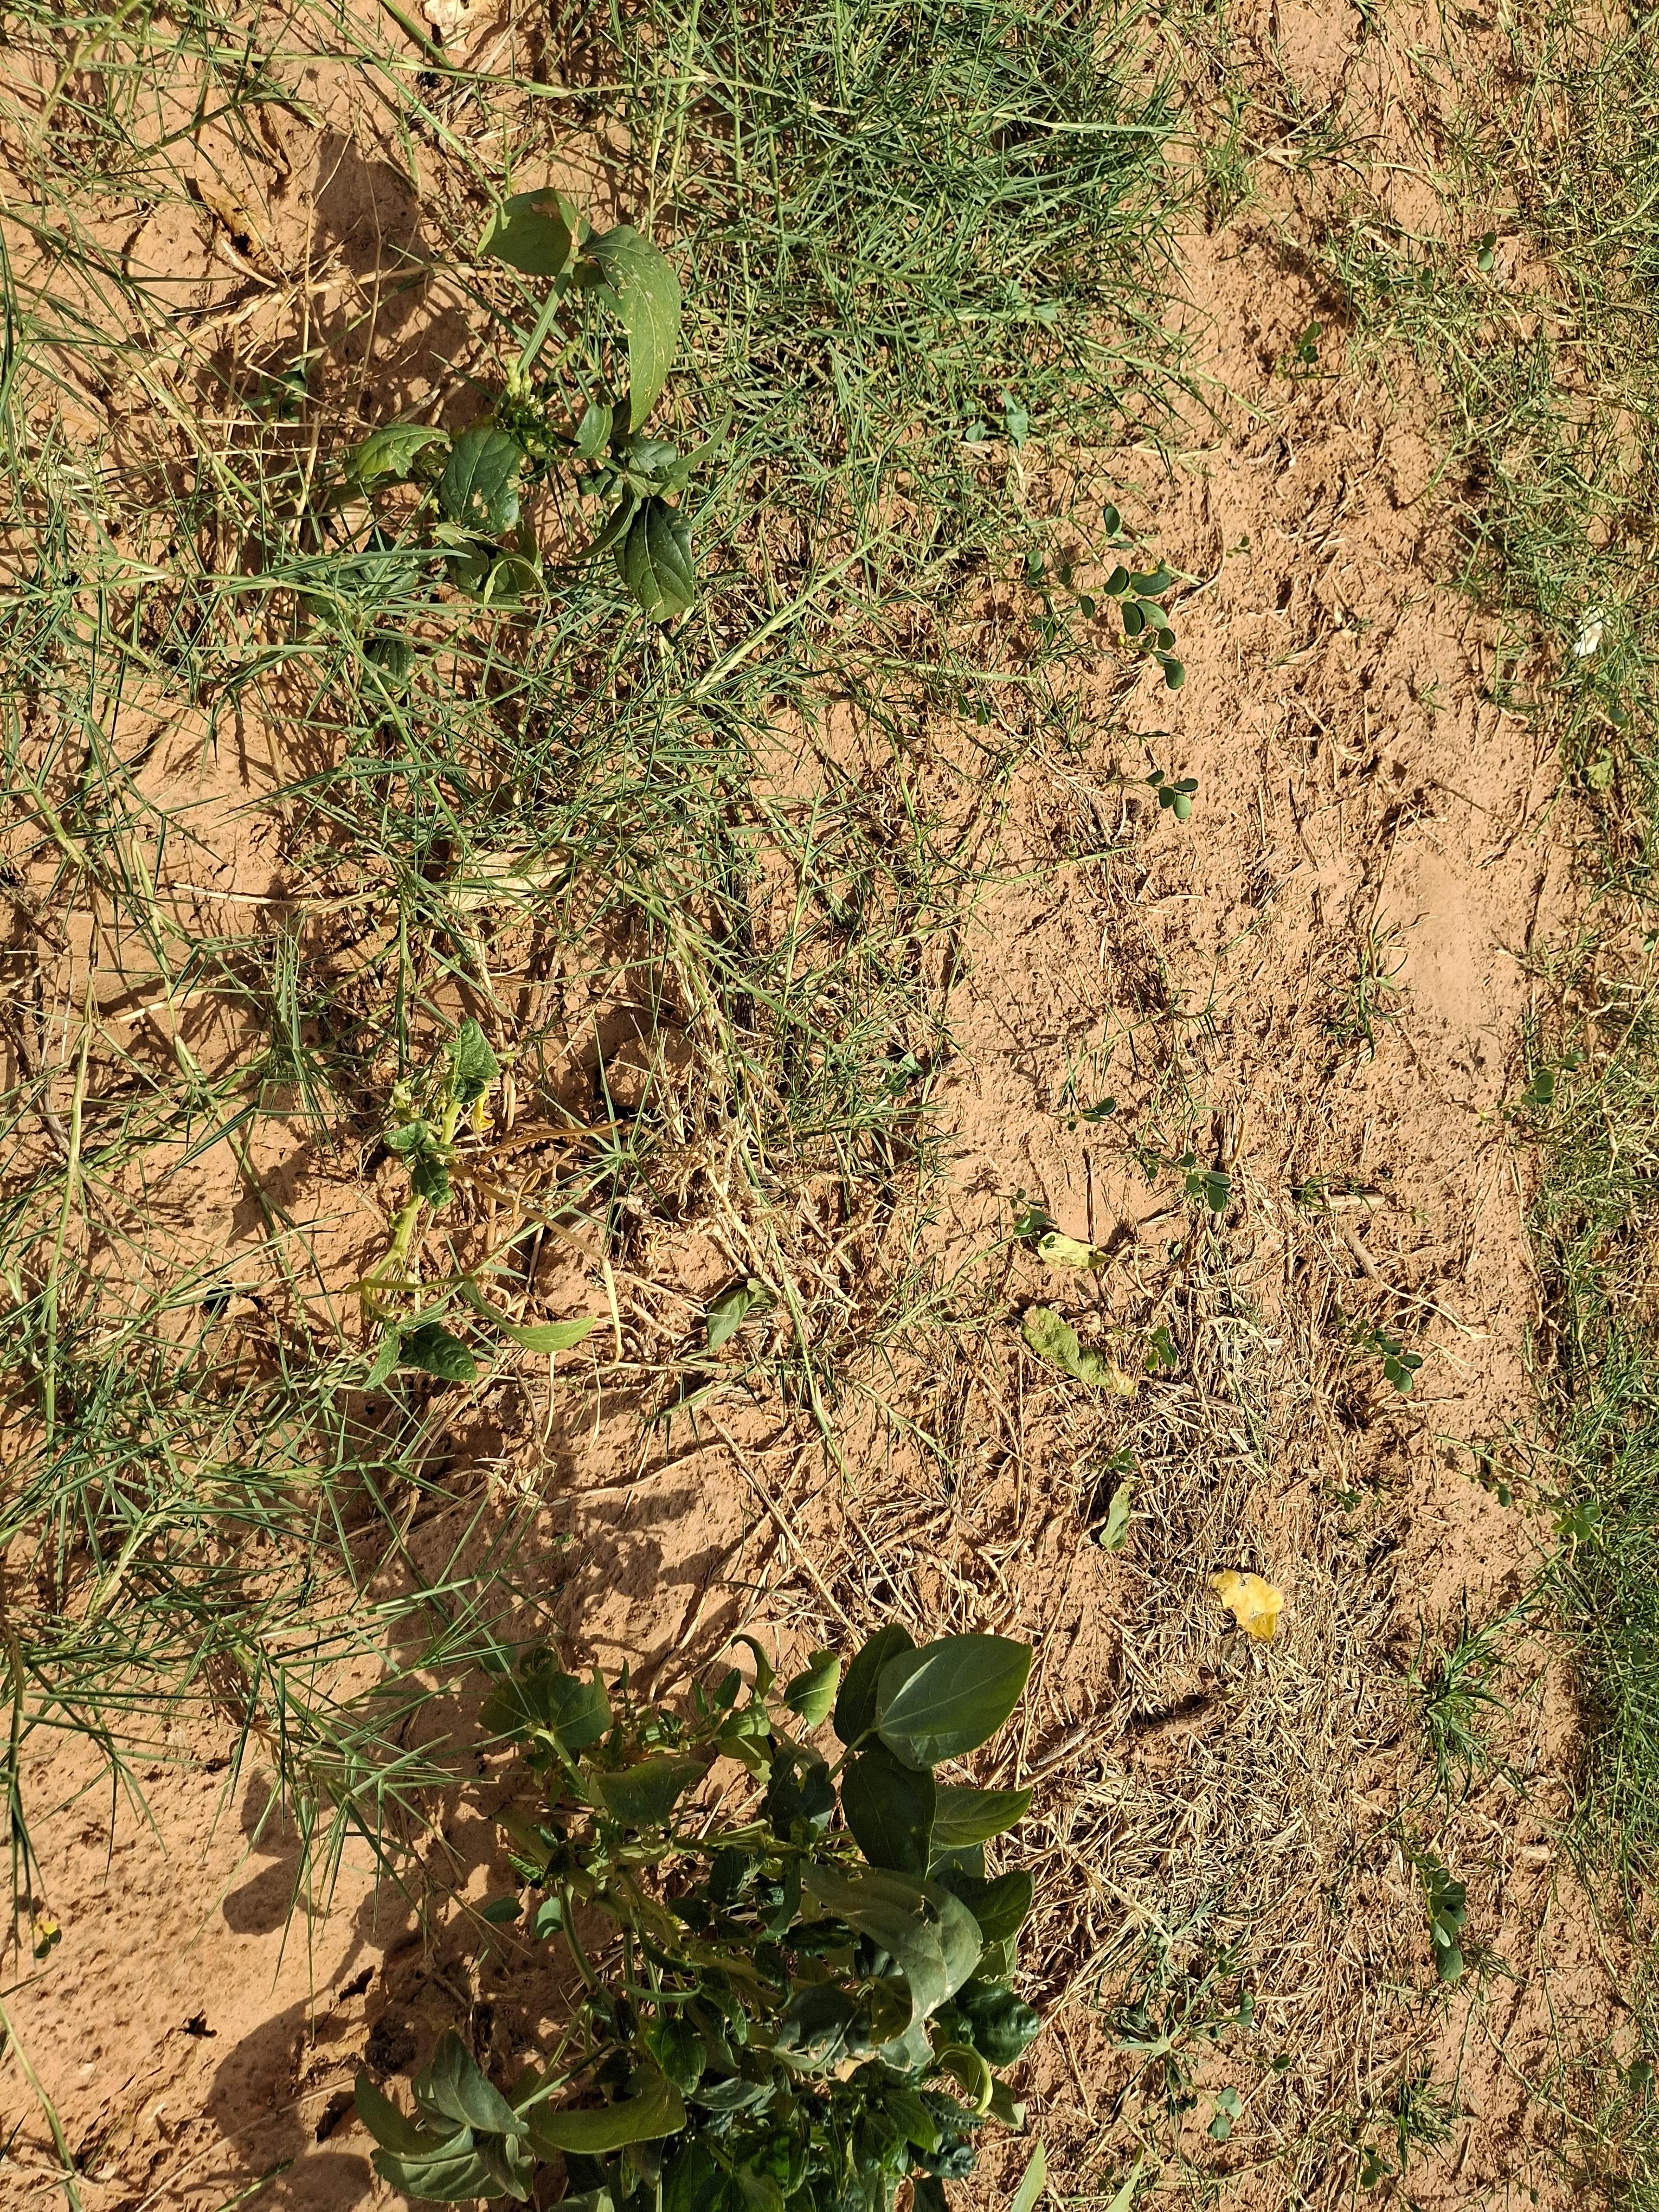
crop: cowpea
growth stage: harvest maturity
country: Nigeria
